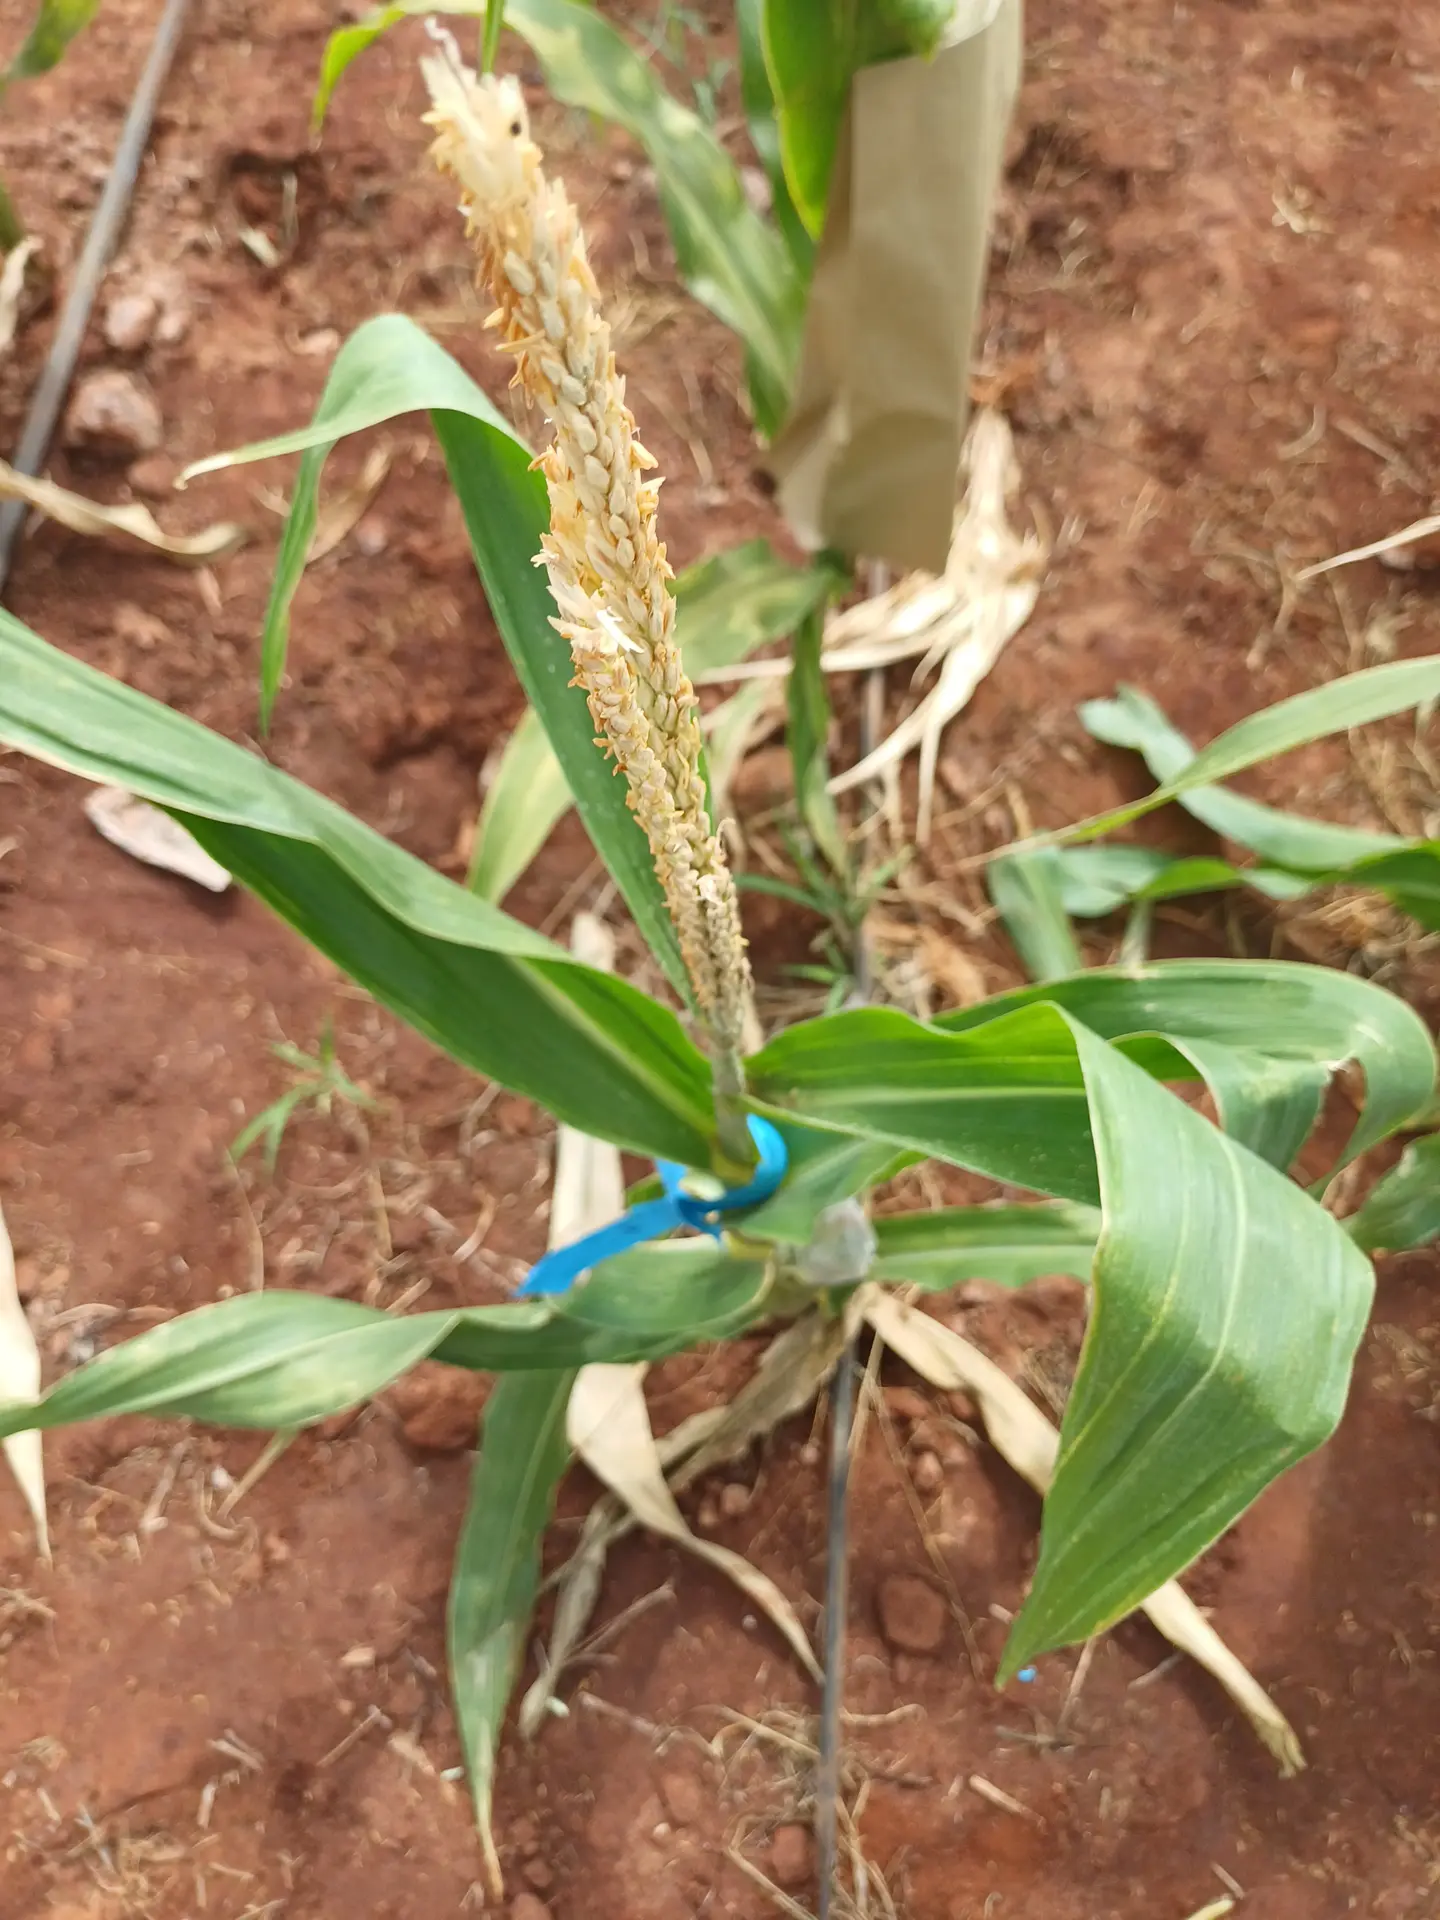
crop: maize
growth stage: flowering
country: Kenya
